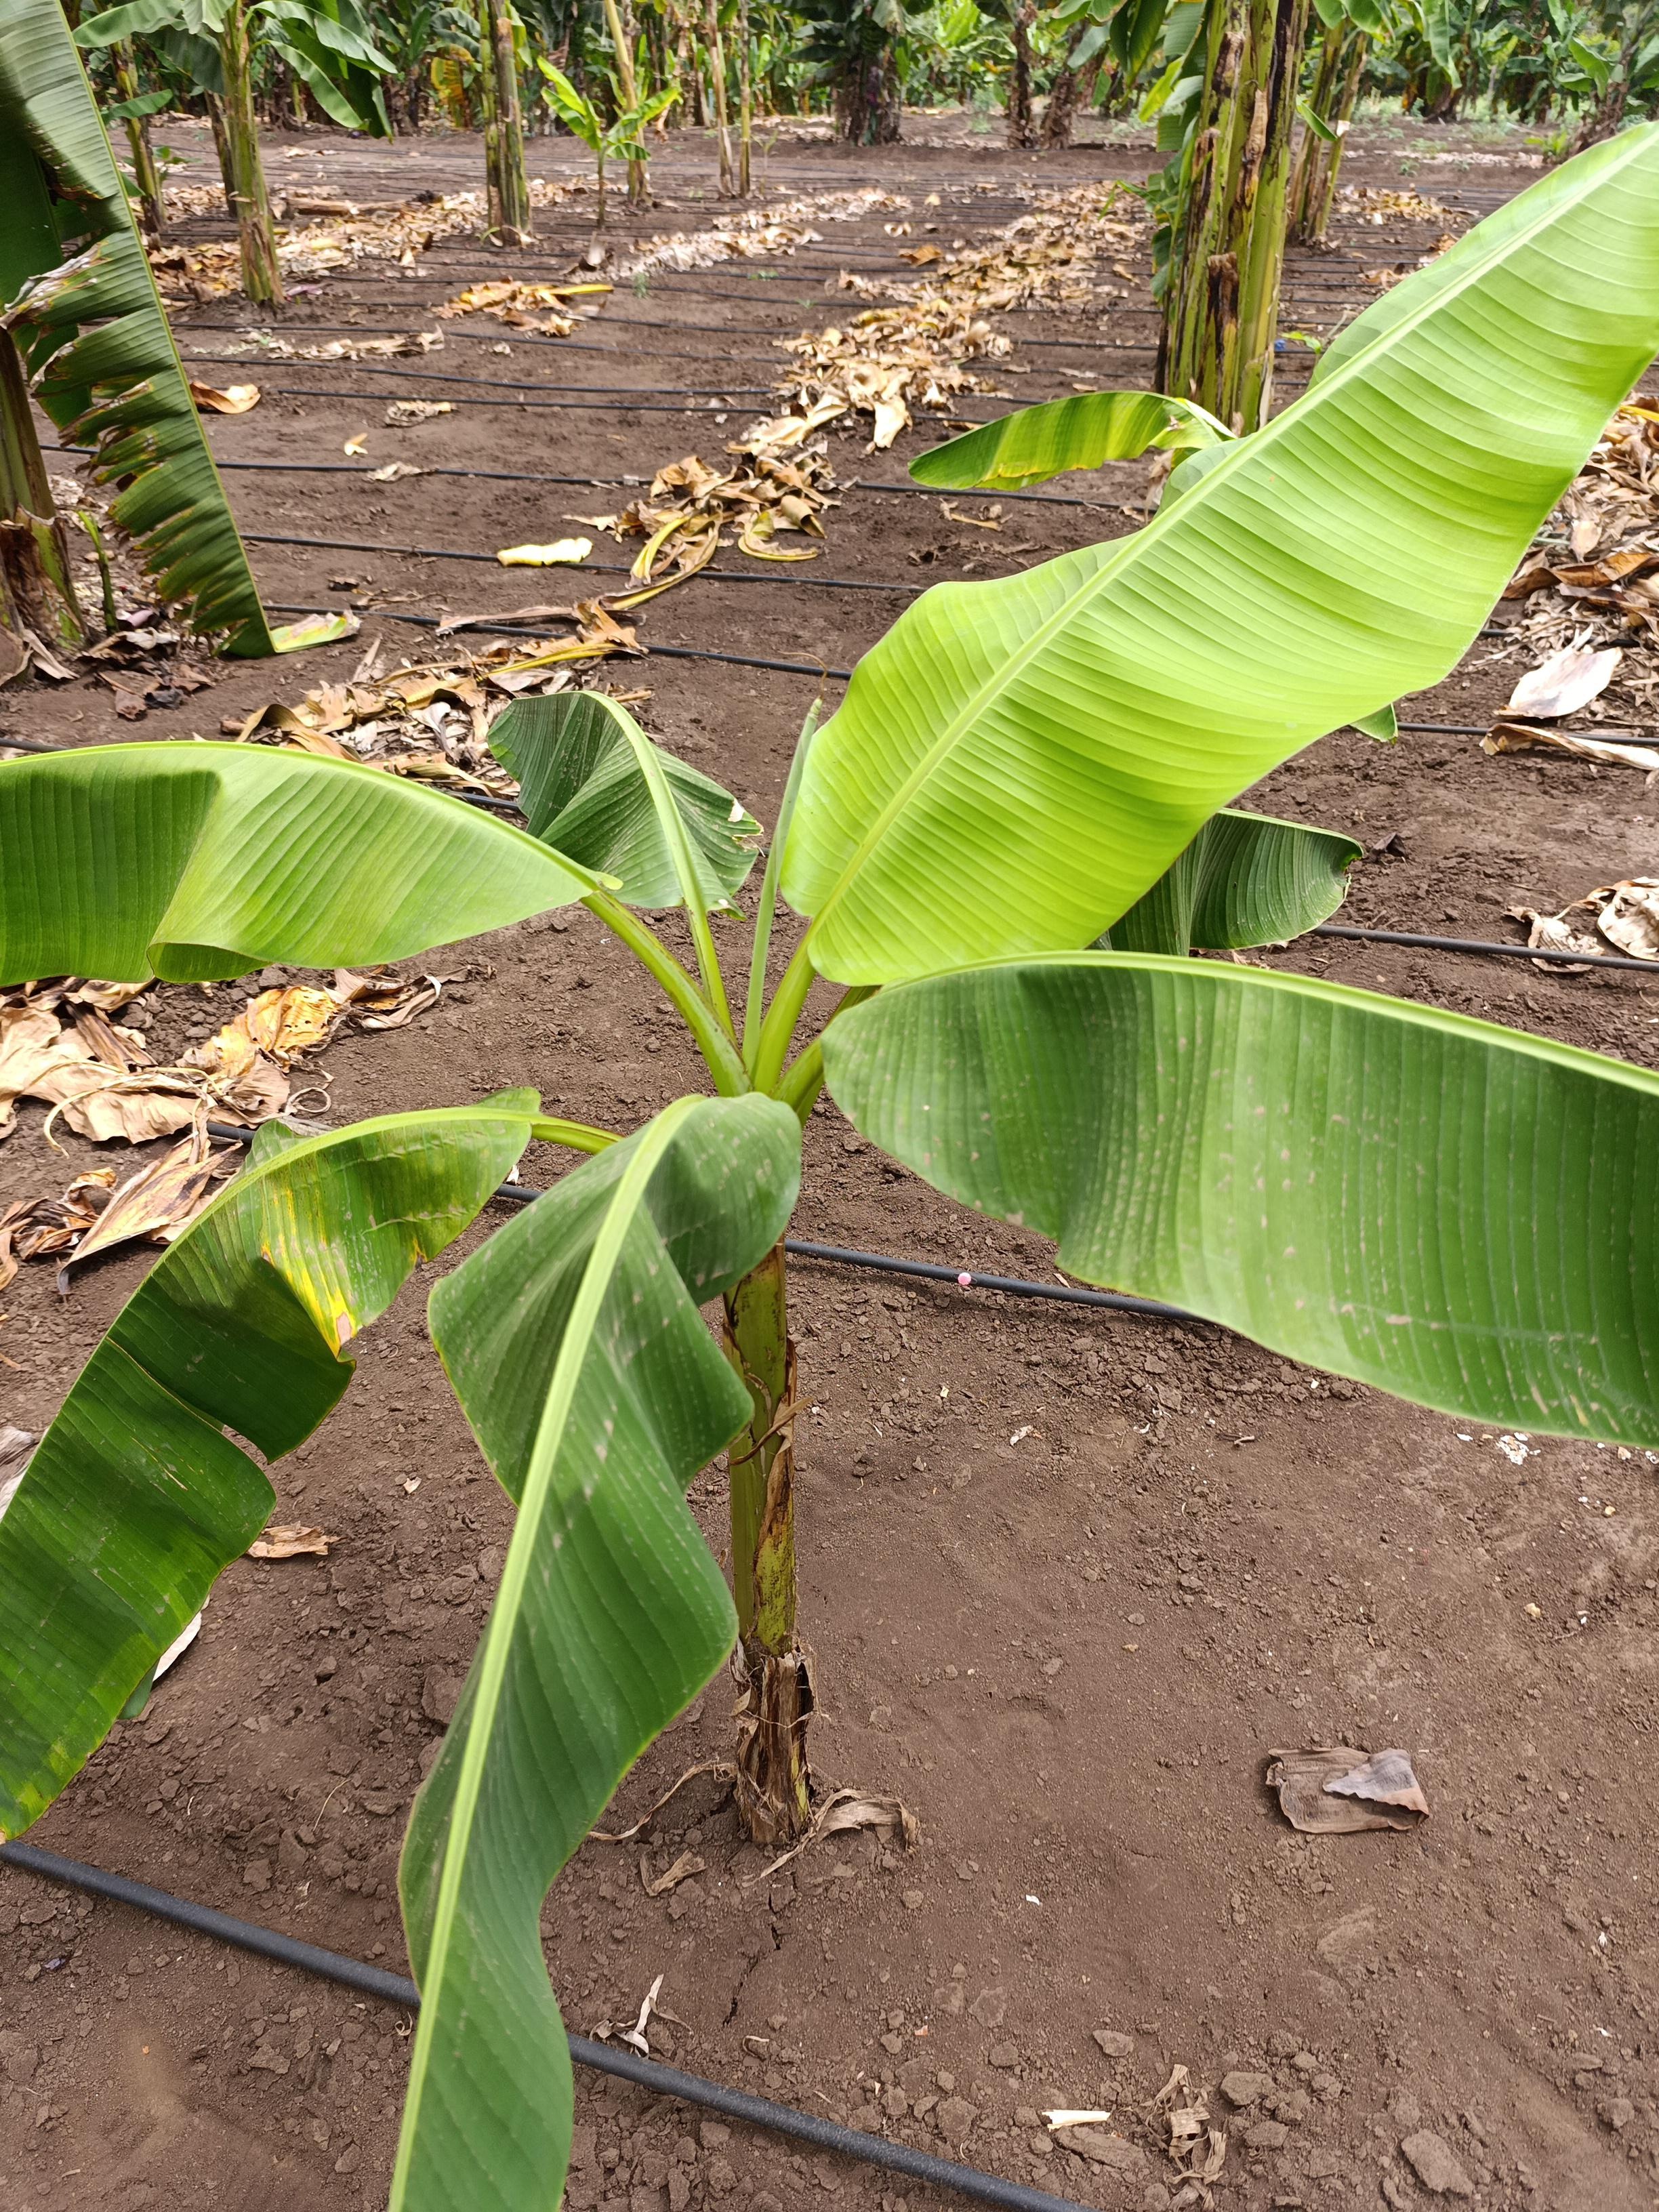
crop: banana
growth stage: vegetative
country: Tanzania
